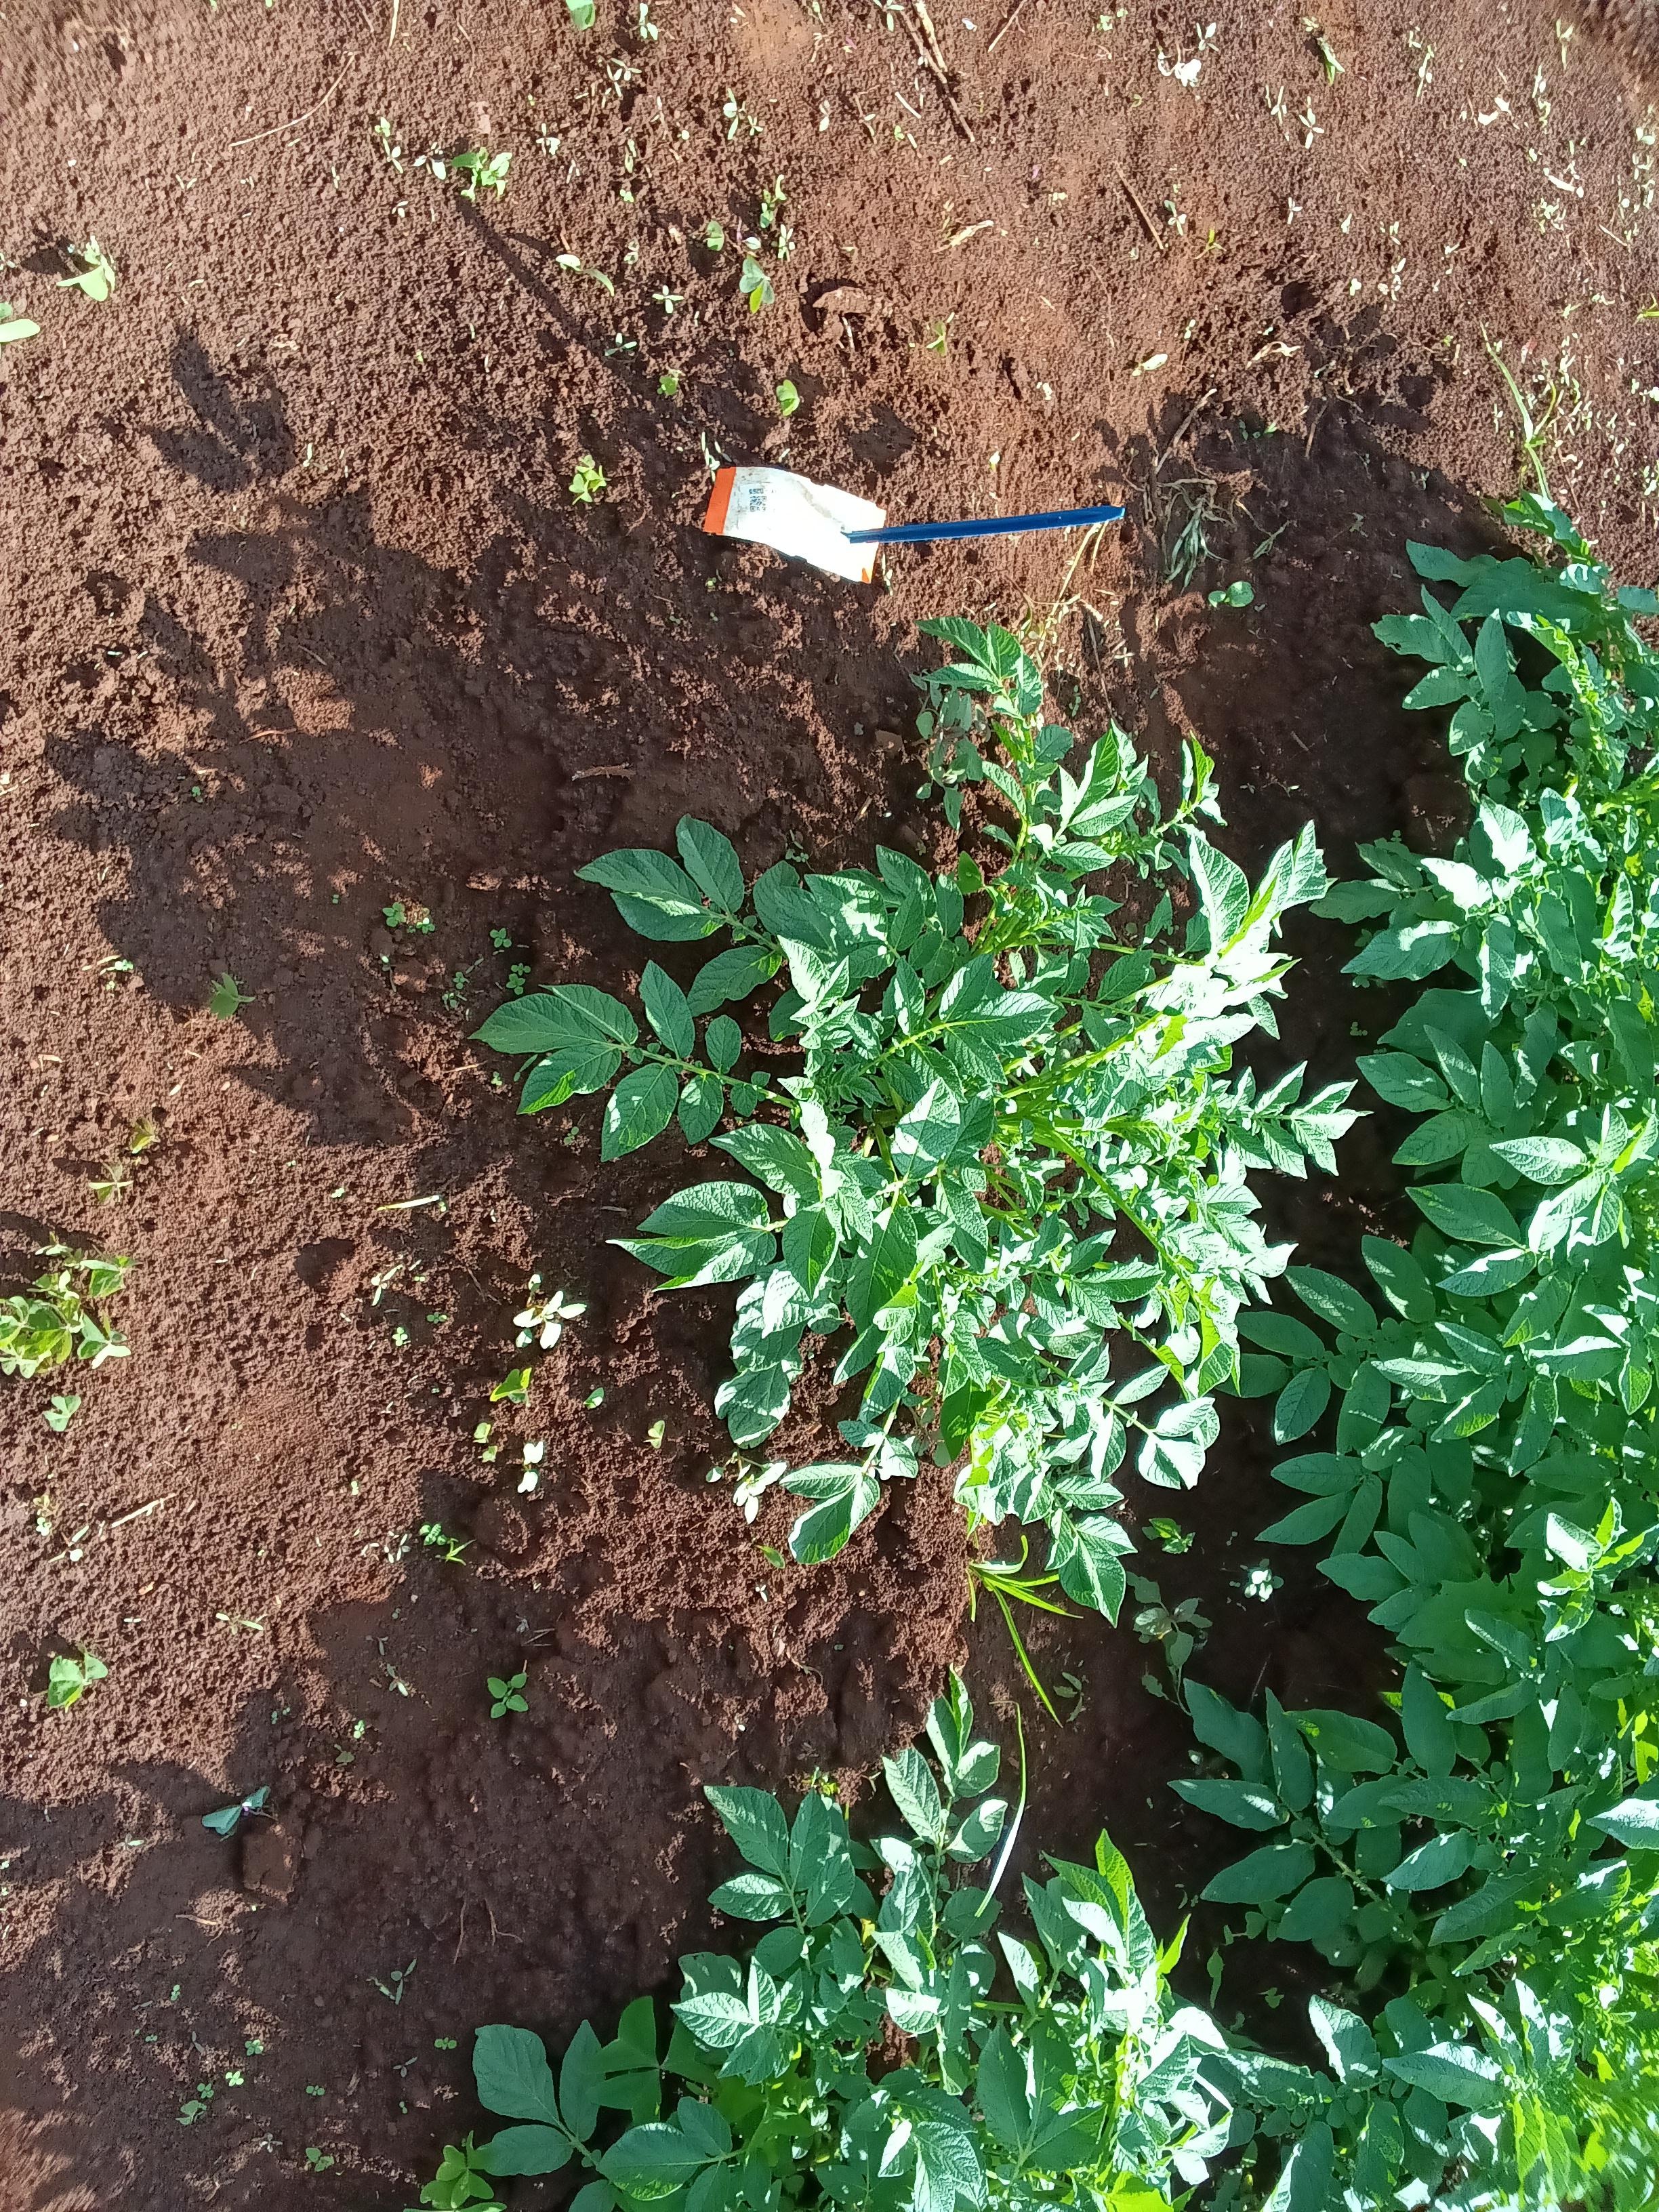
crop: potato
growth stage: vegetative
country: Kenya
